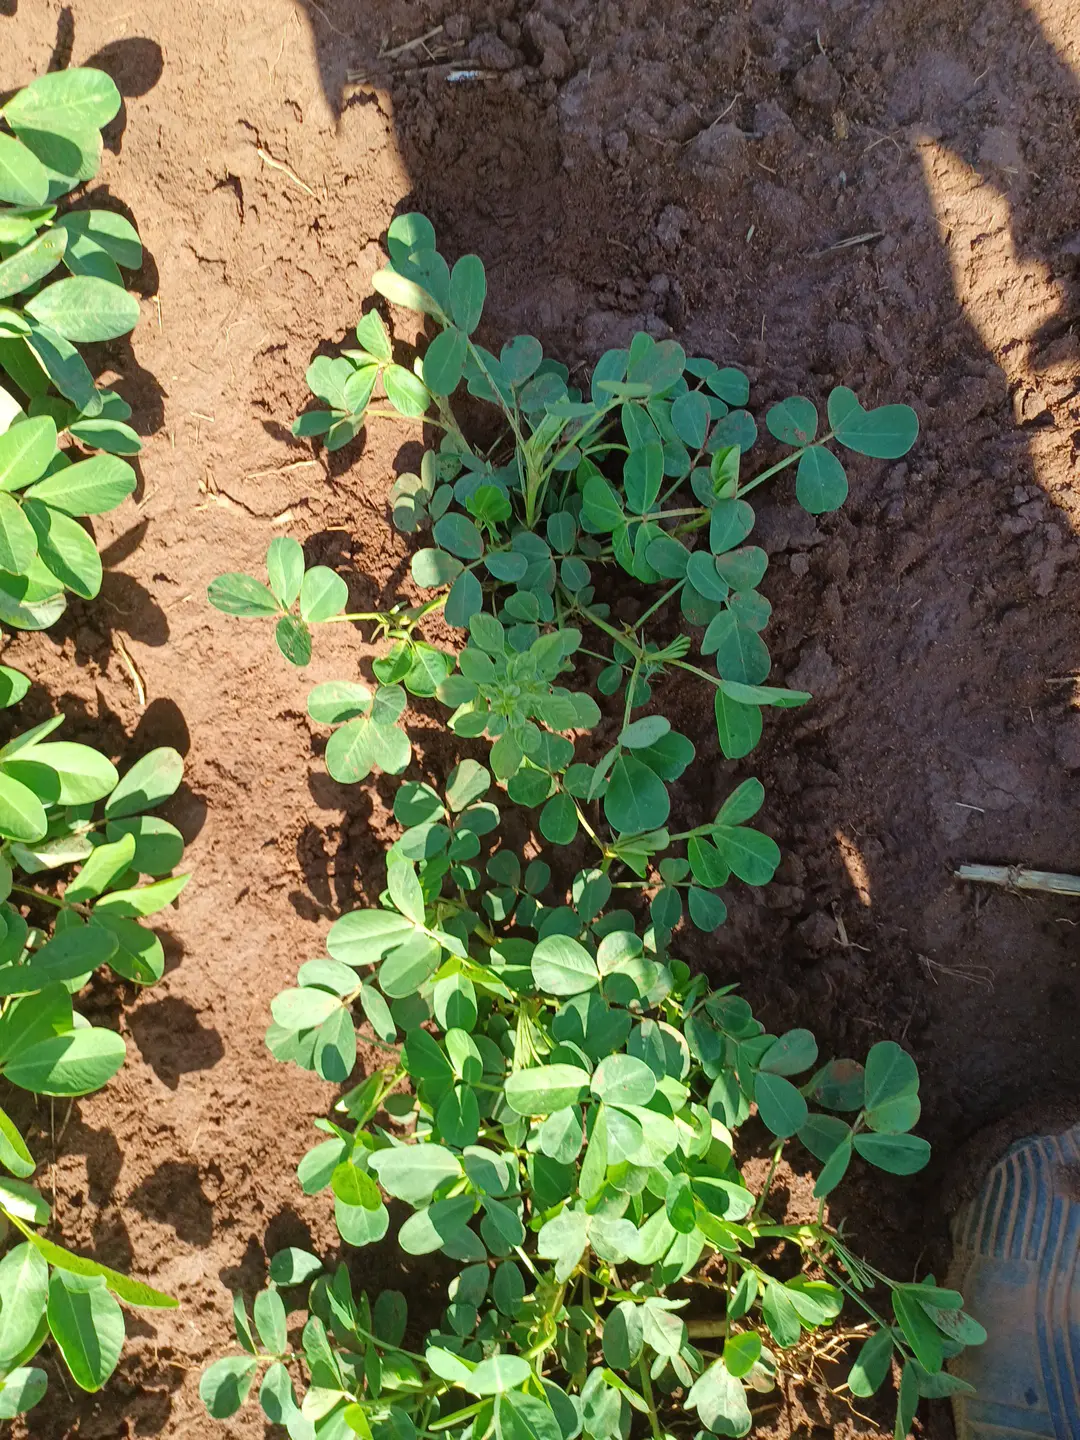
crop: groundnut
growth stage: flowering
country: Kenya
